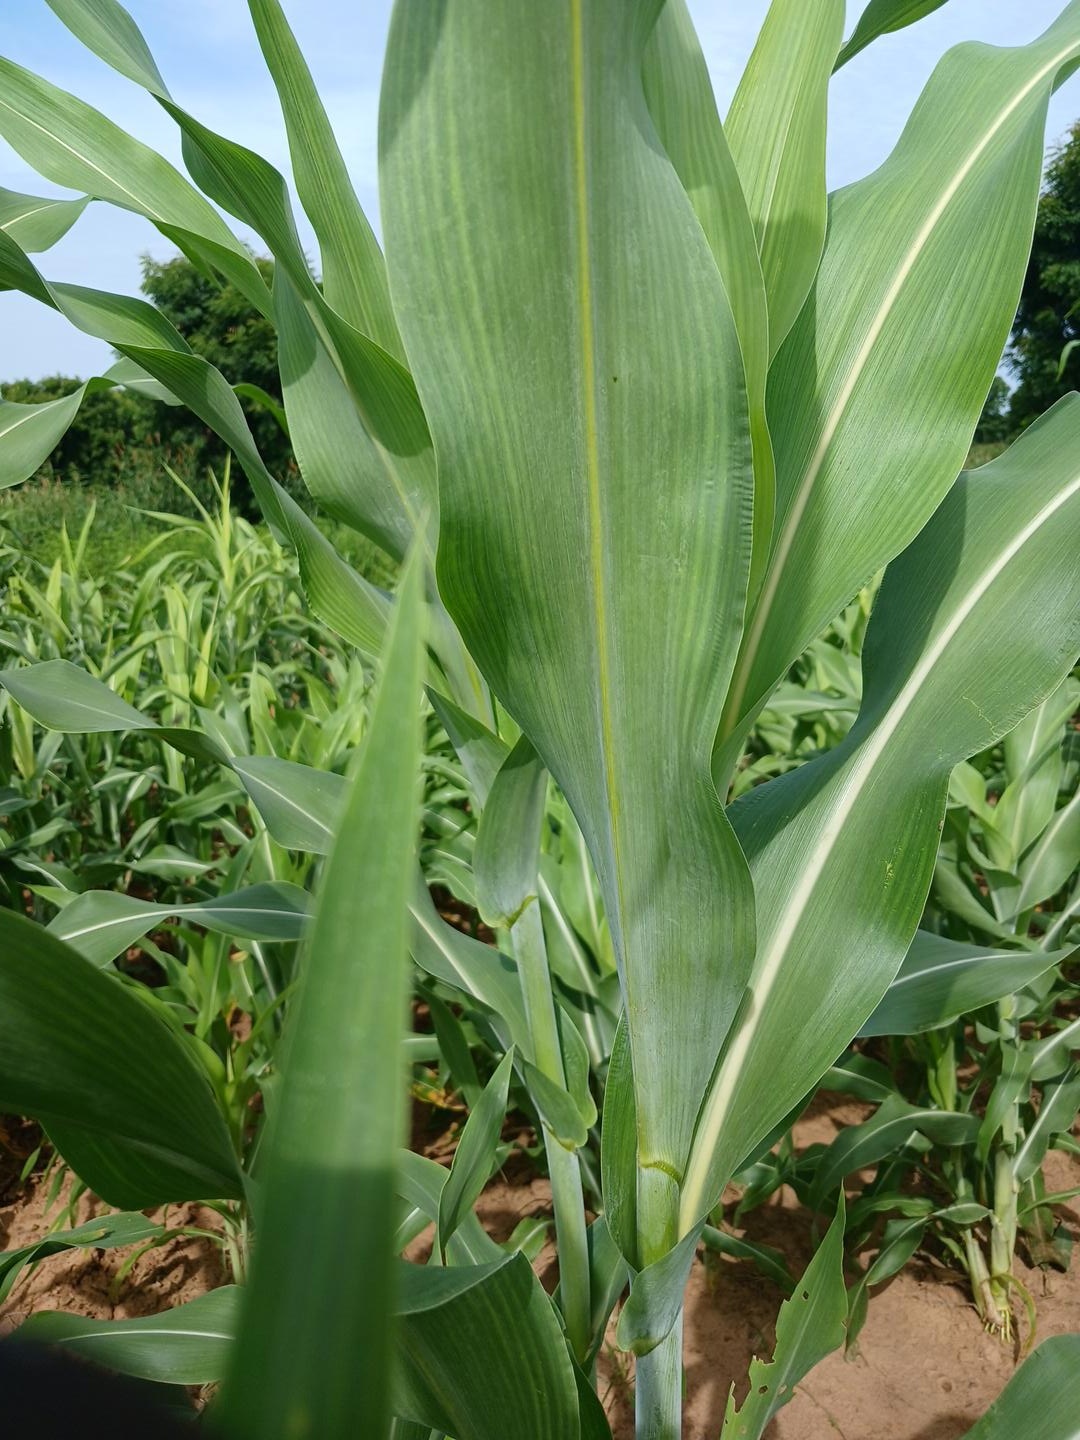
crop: sorghum
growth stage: vegetative
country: Senegal
